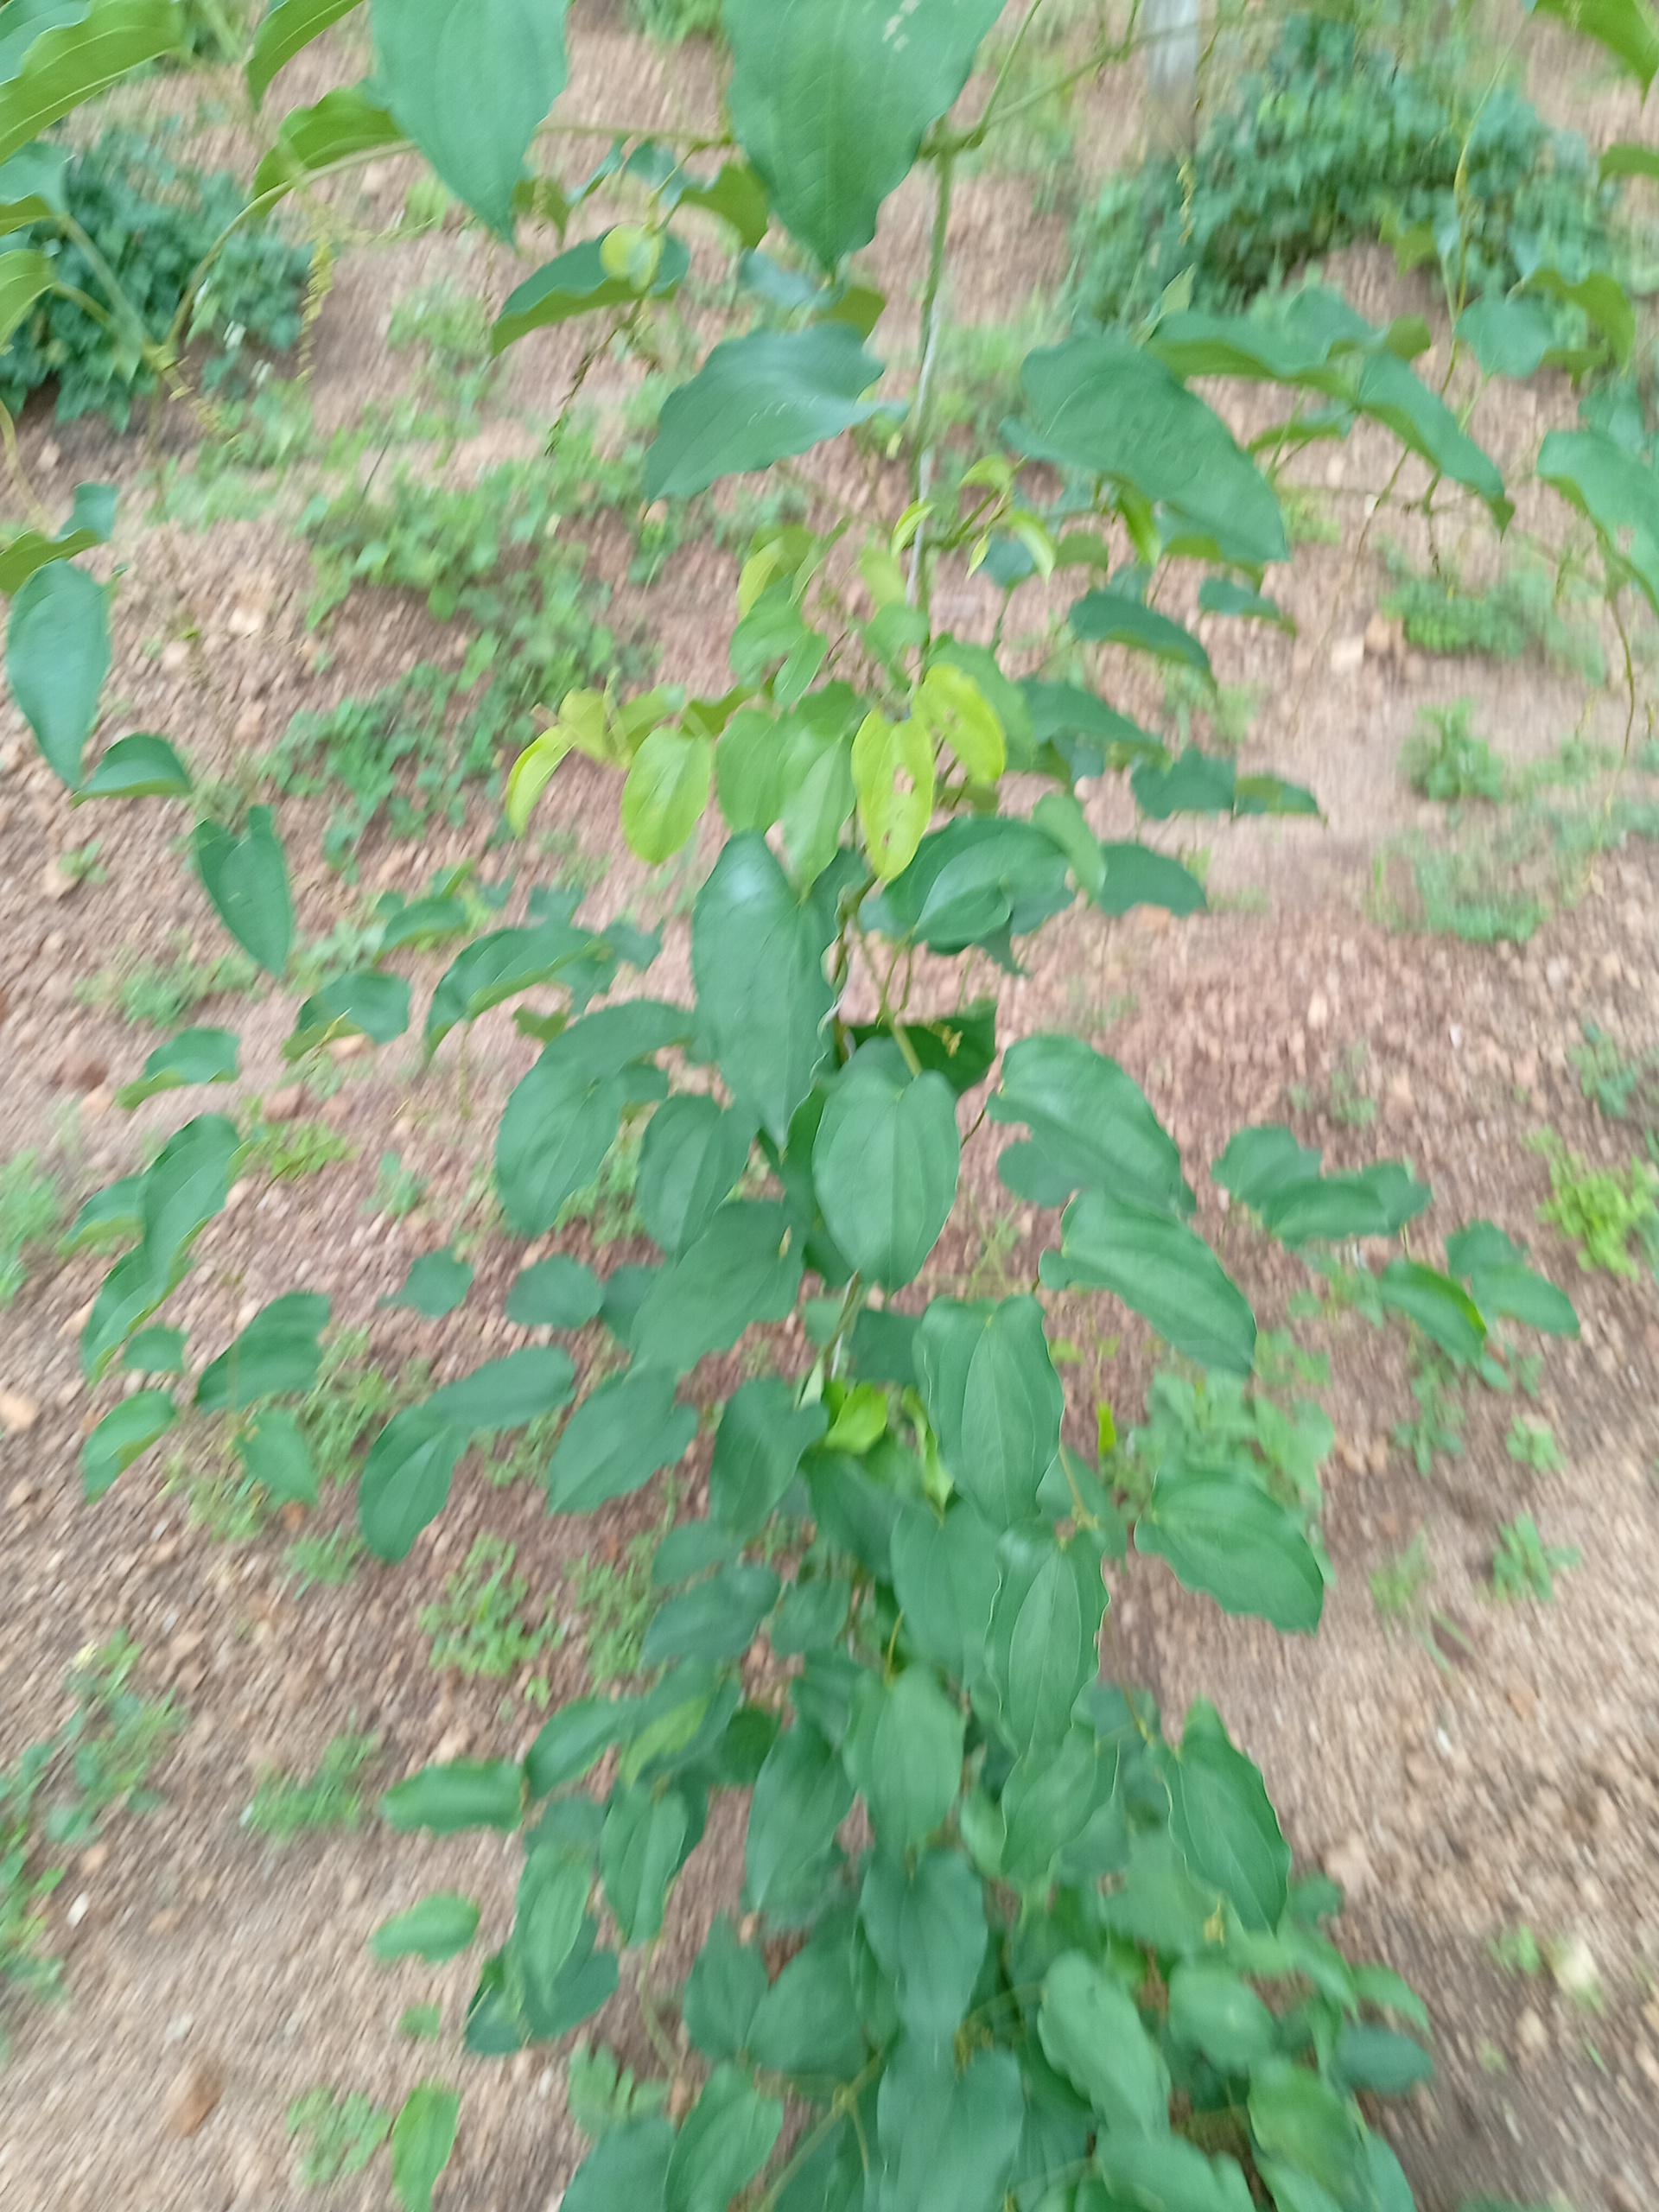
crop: yam
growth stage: vegetative
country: Nigeria
